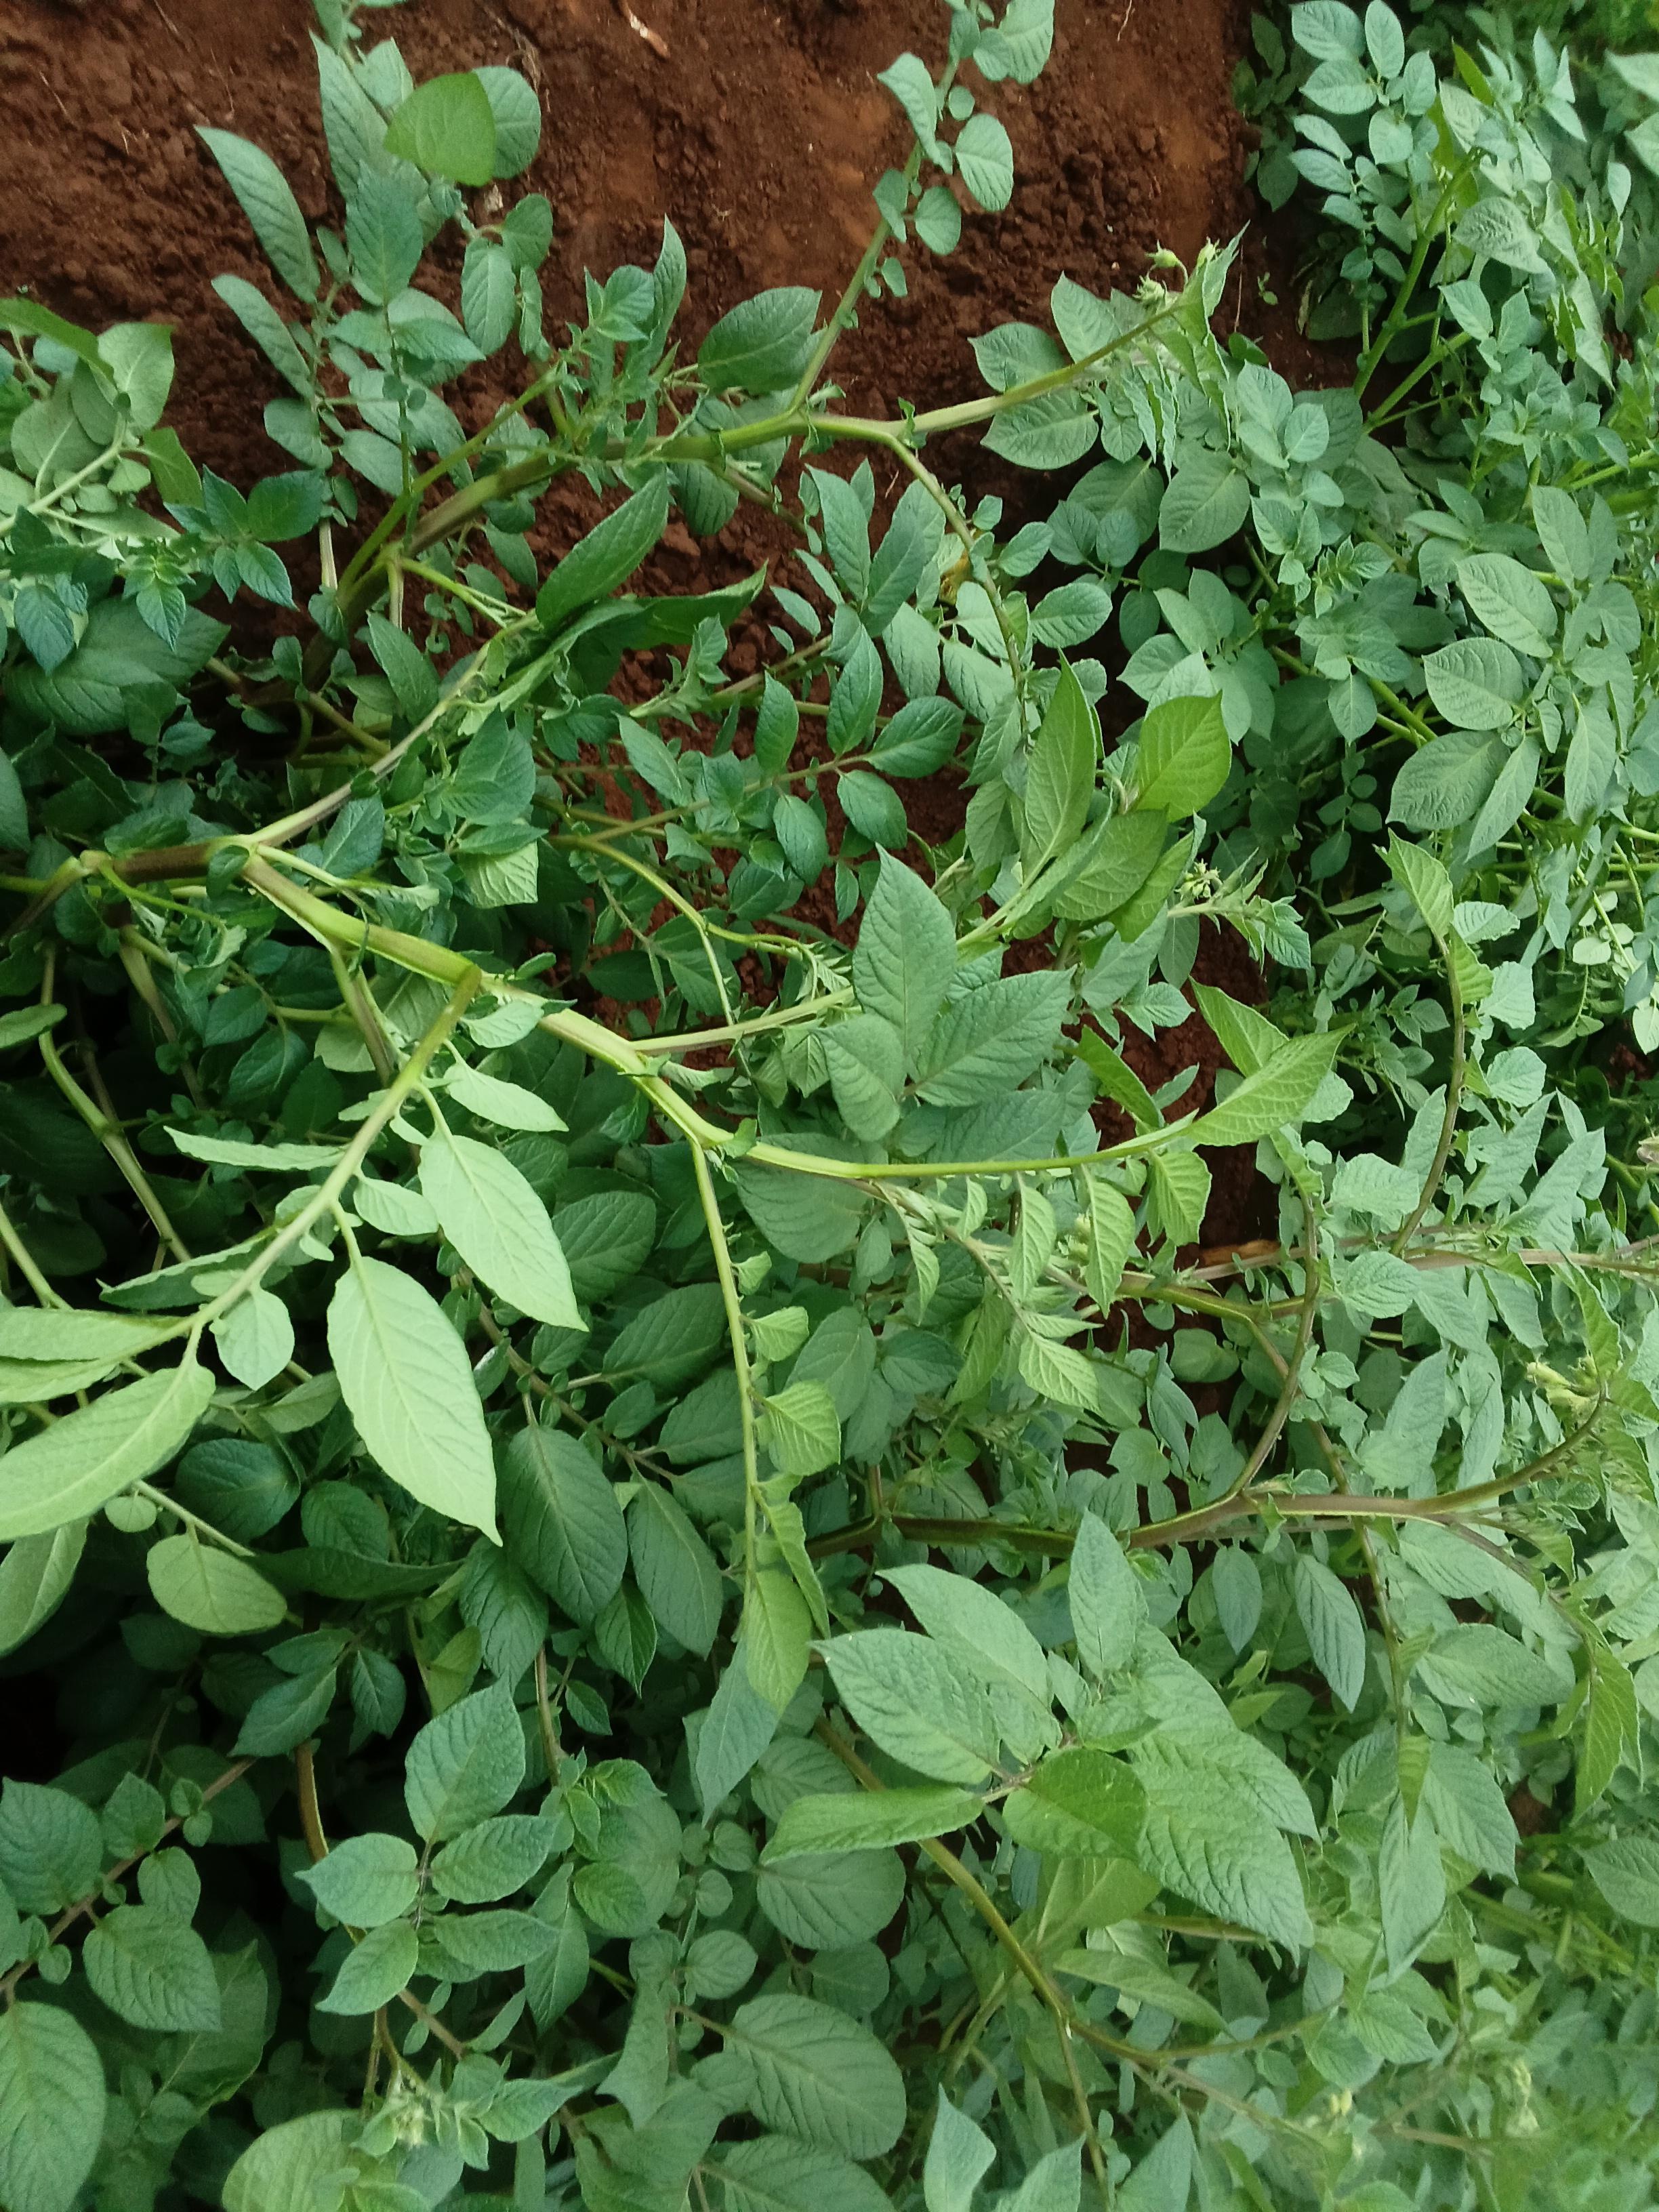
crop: potato
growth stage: vegetative
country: Kenya
